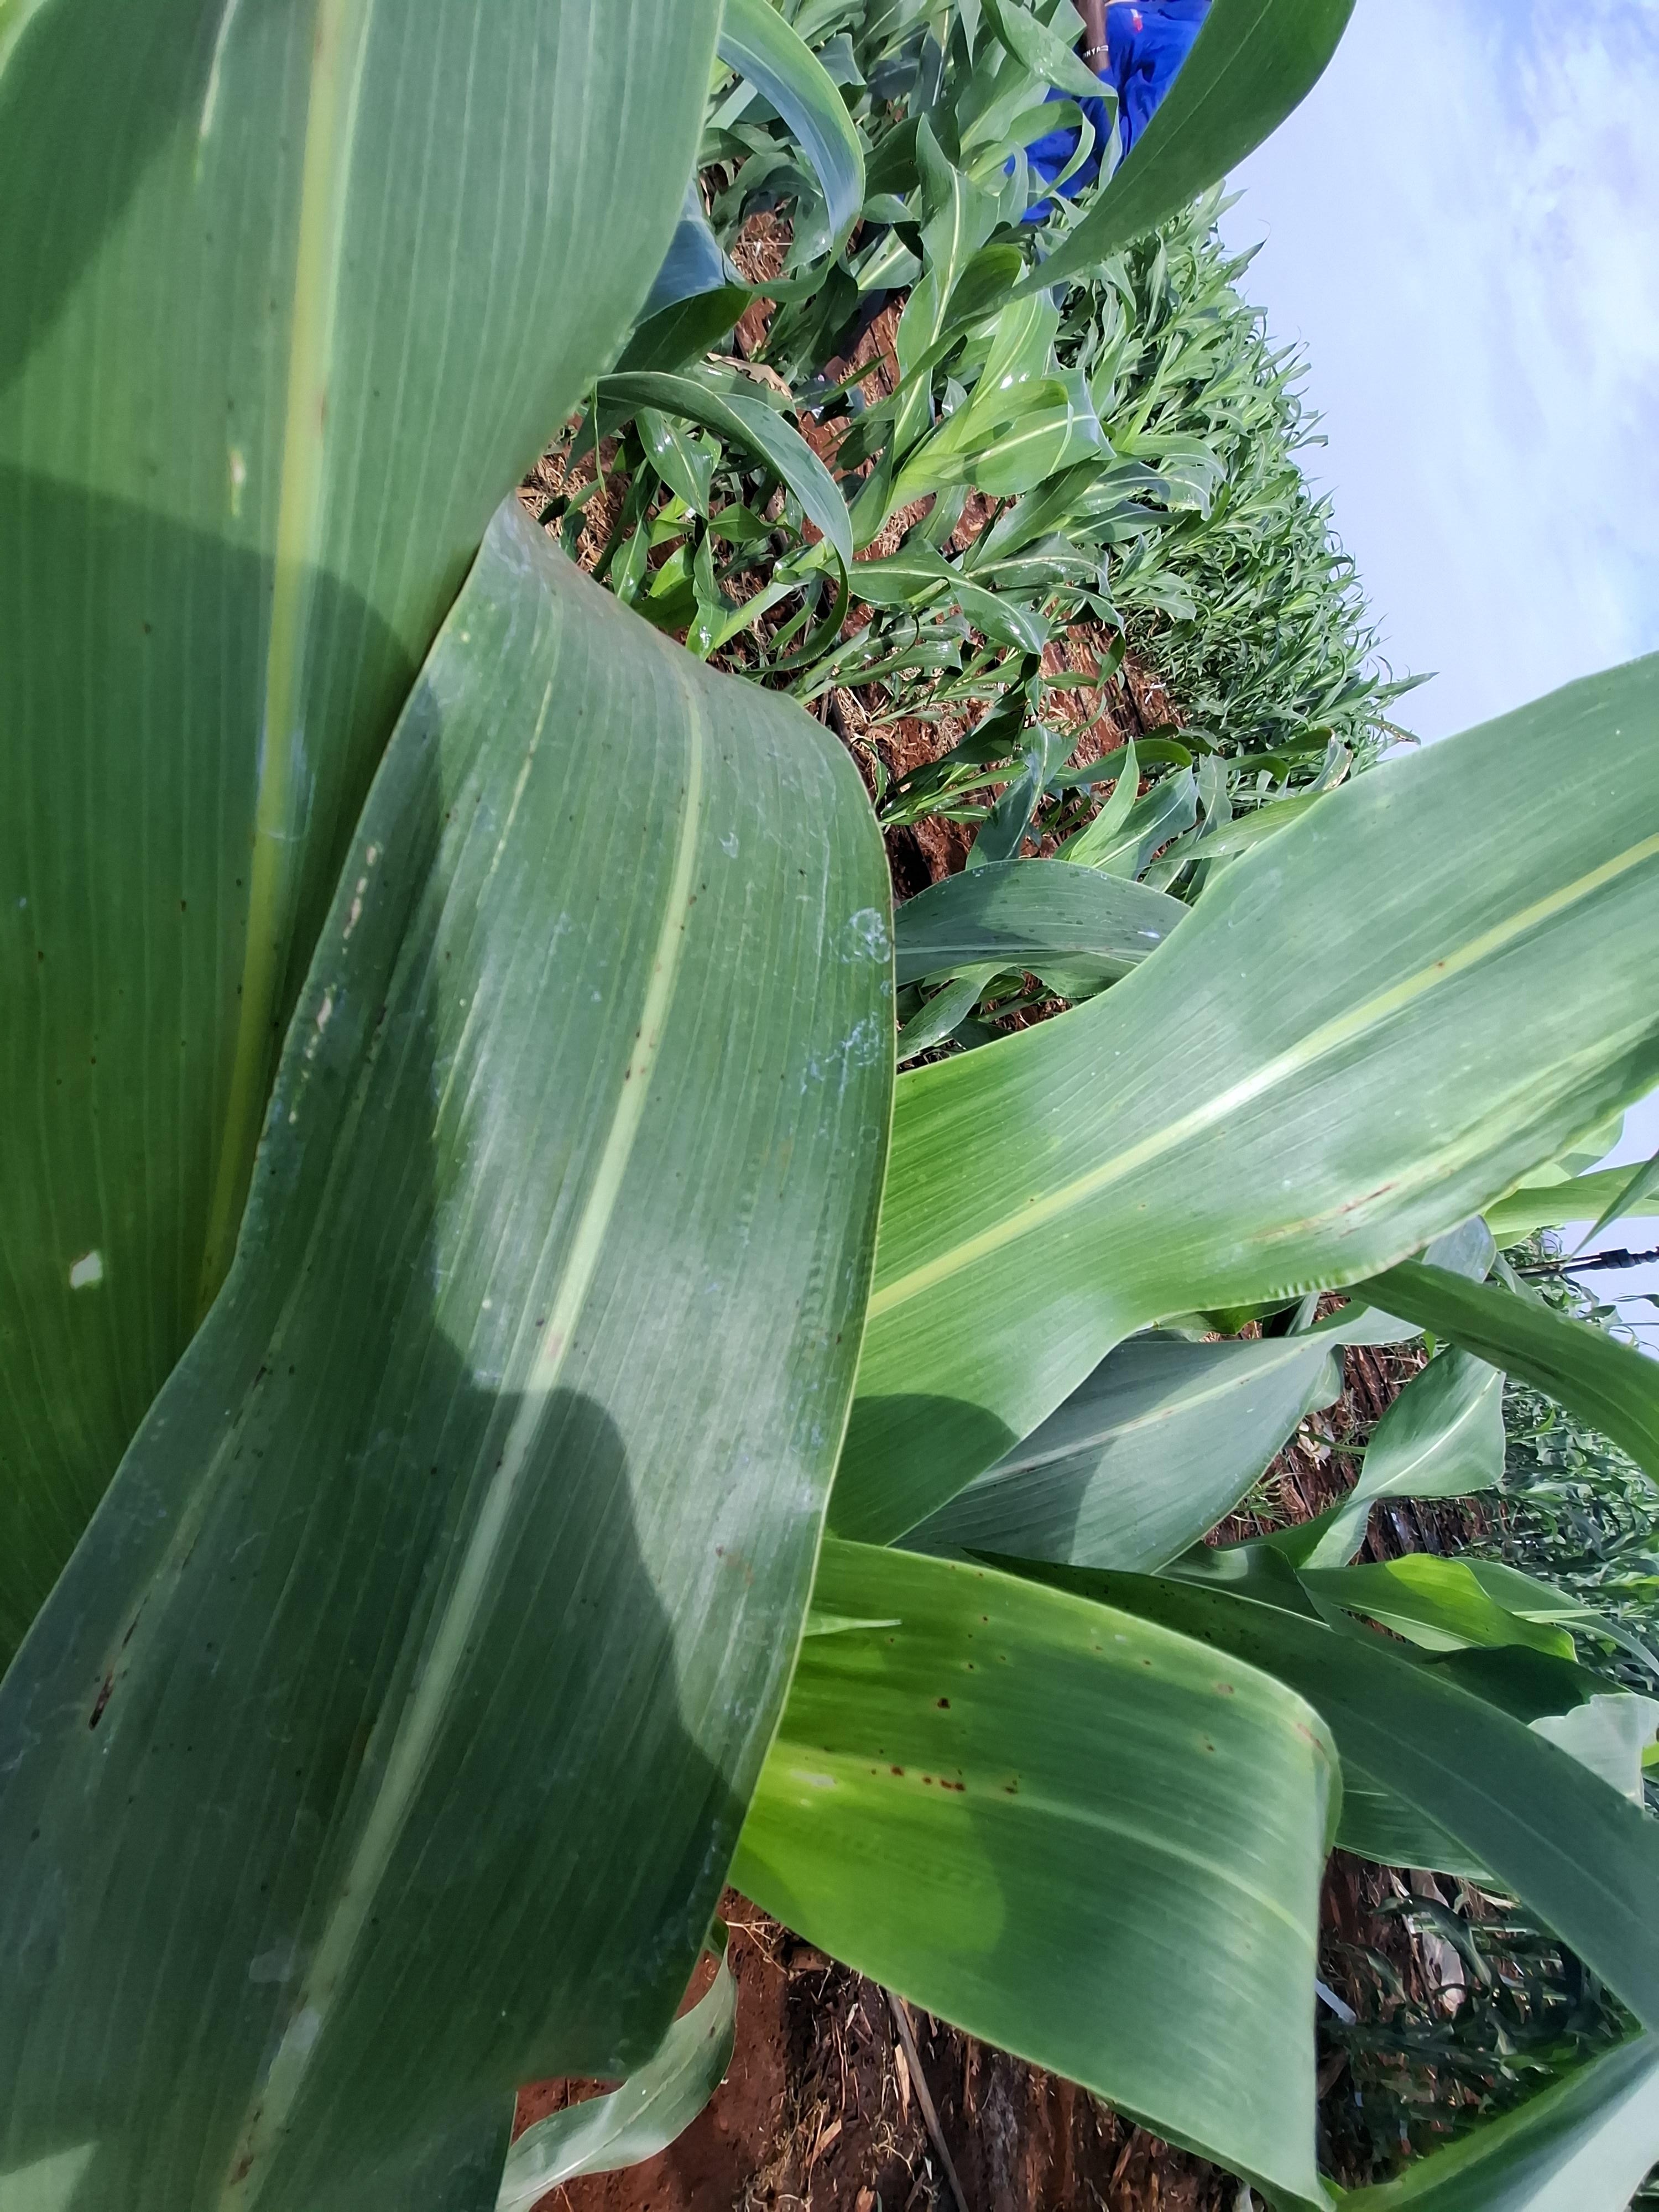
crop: sorghum
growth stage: vegetative
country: Kenya
